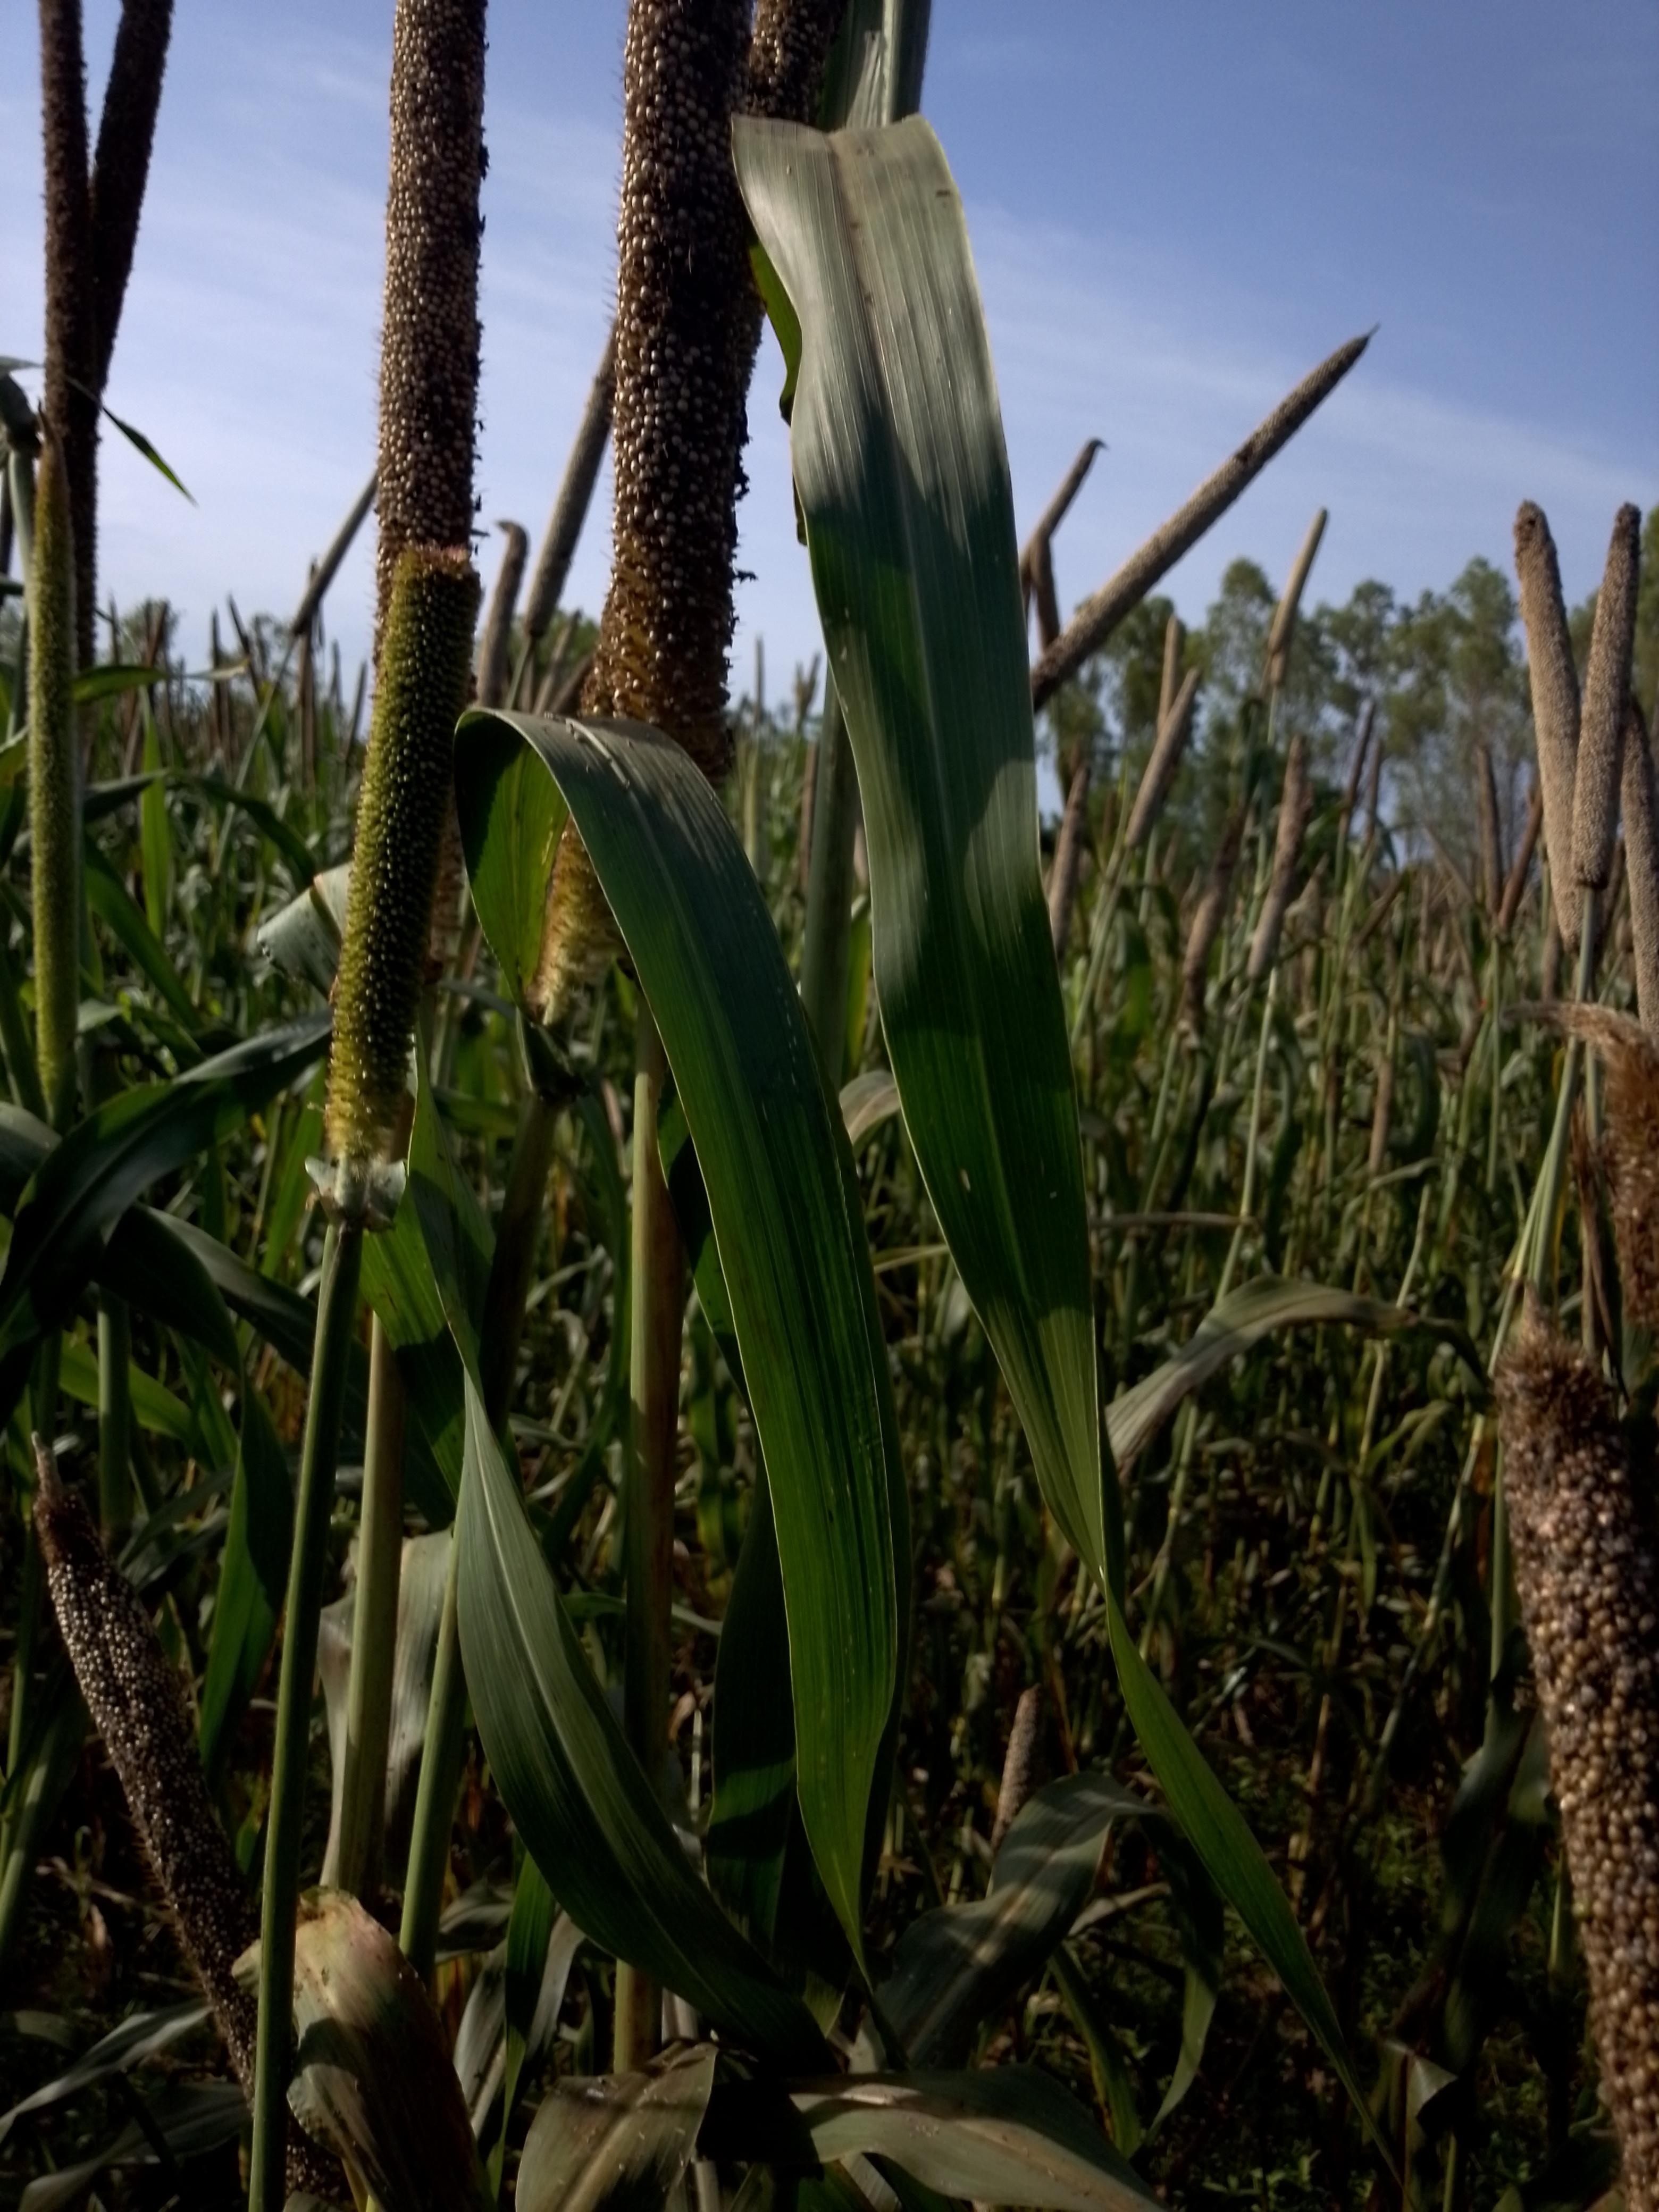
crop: pearl millet
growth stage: filling grain
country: Senegal
